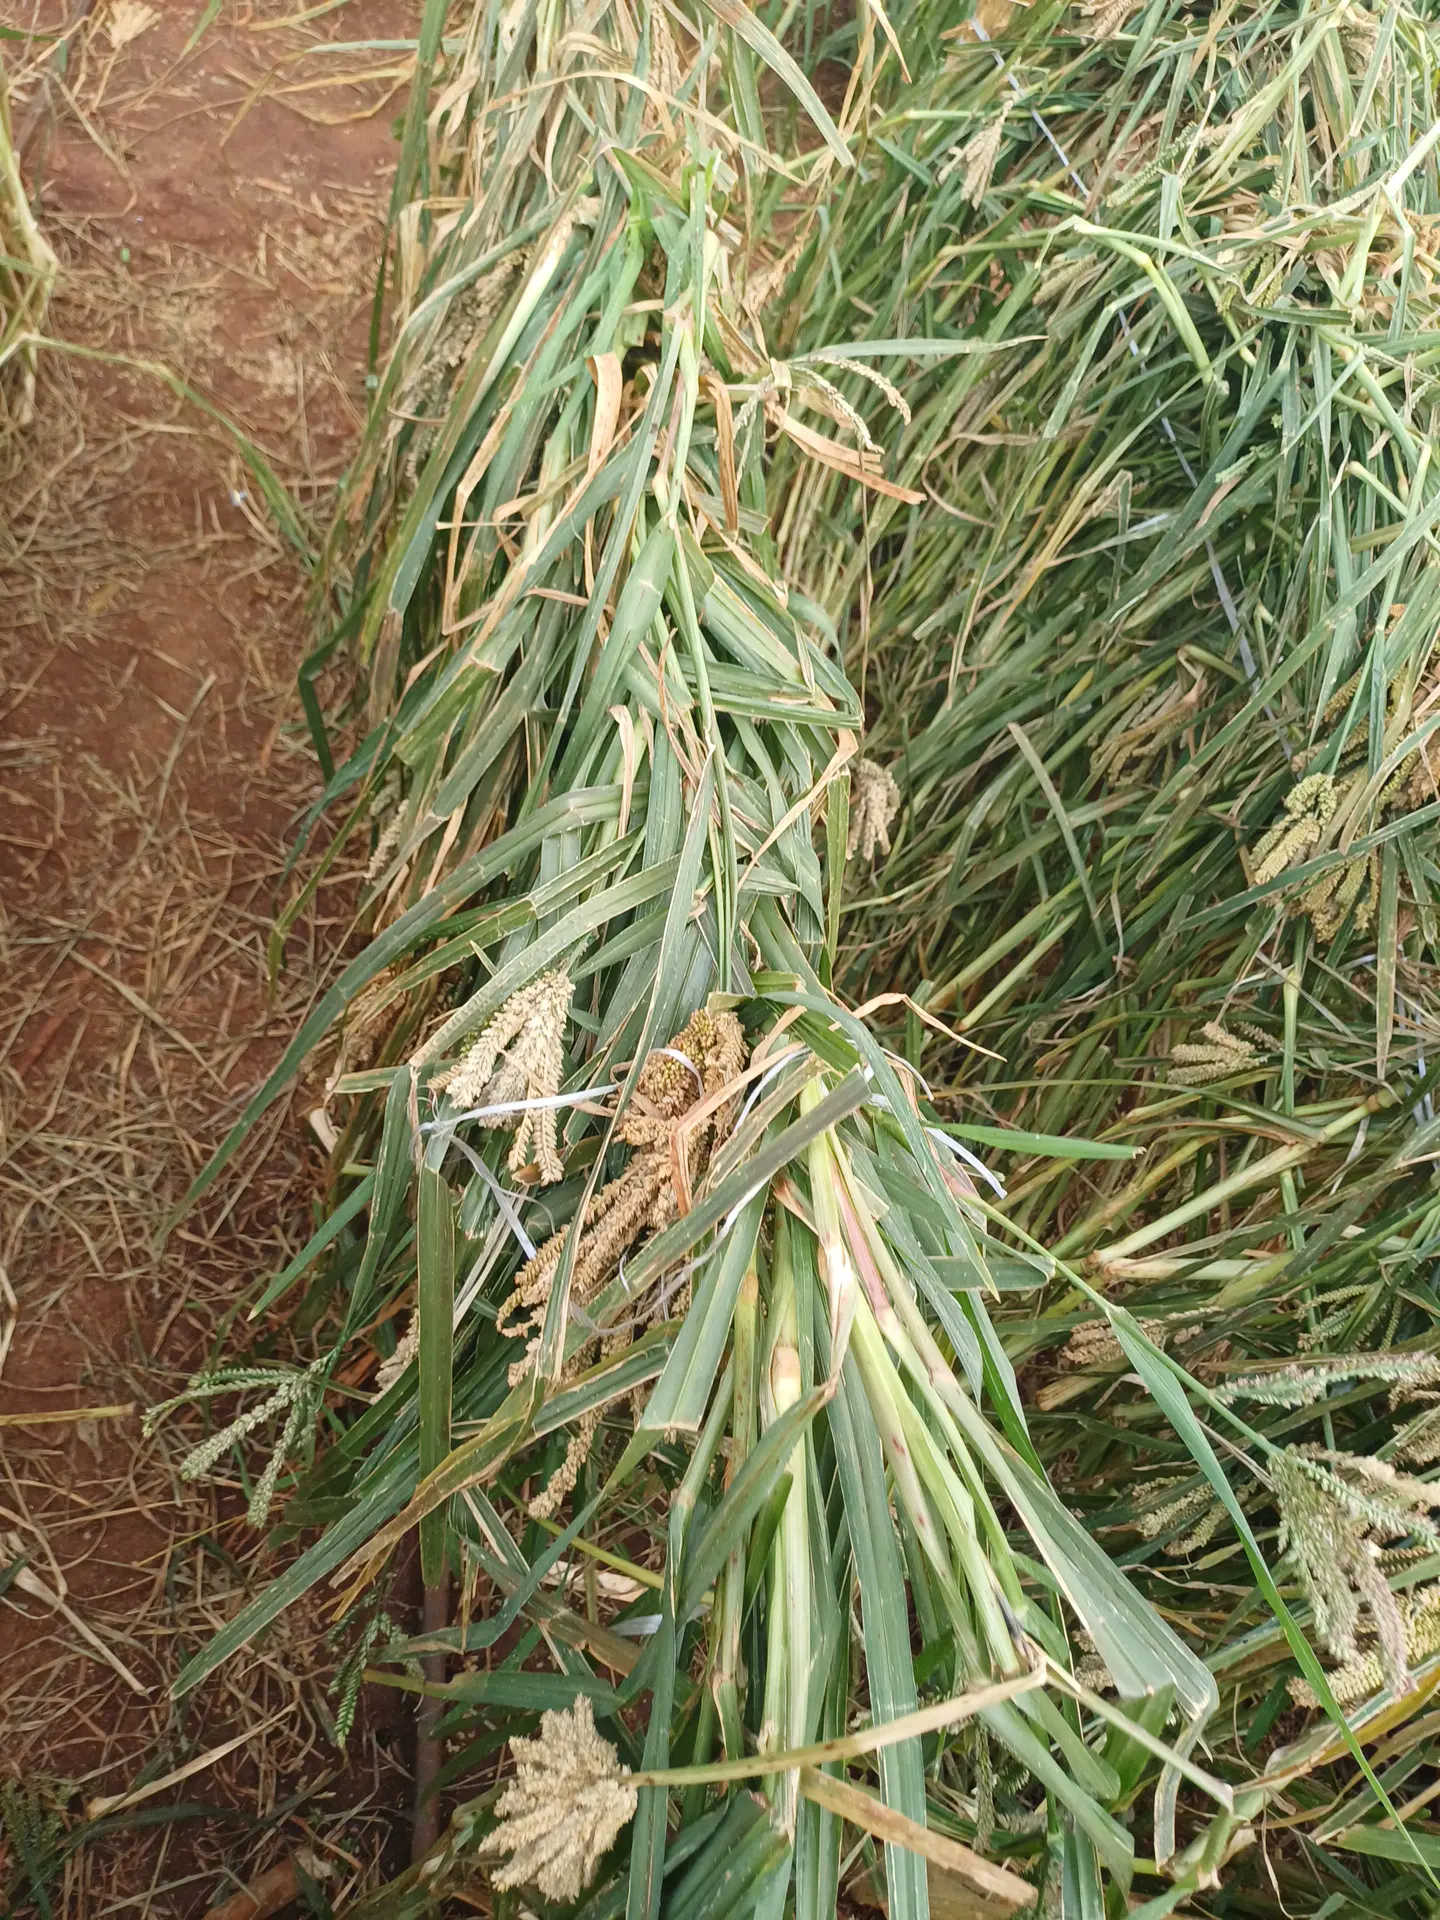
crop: finger millet
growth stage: filling grain
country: Kenya
